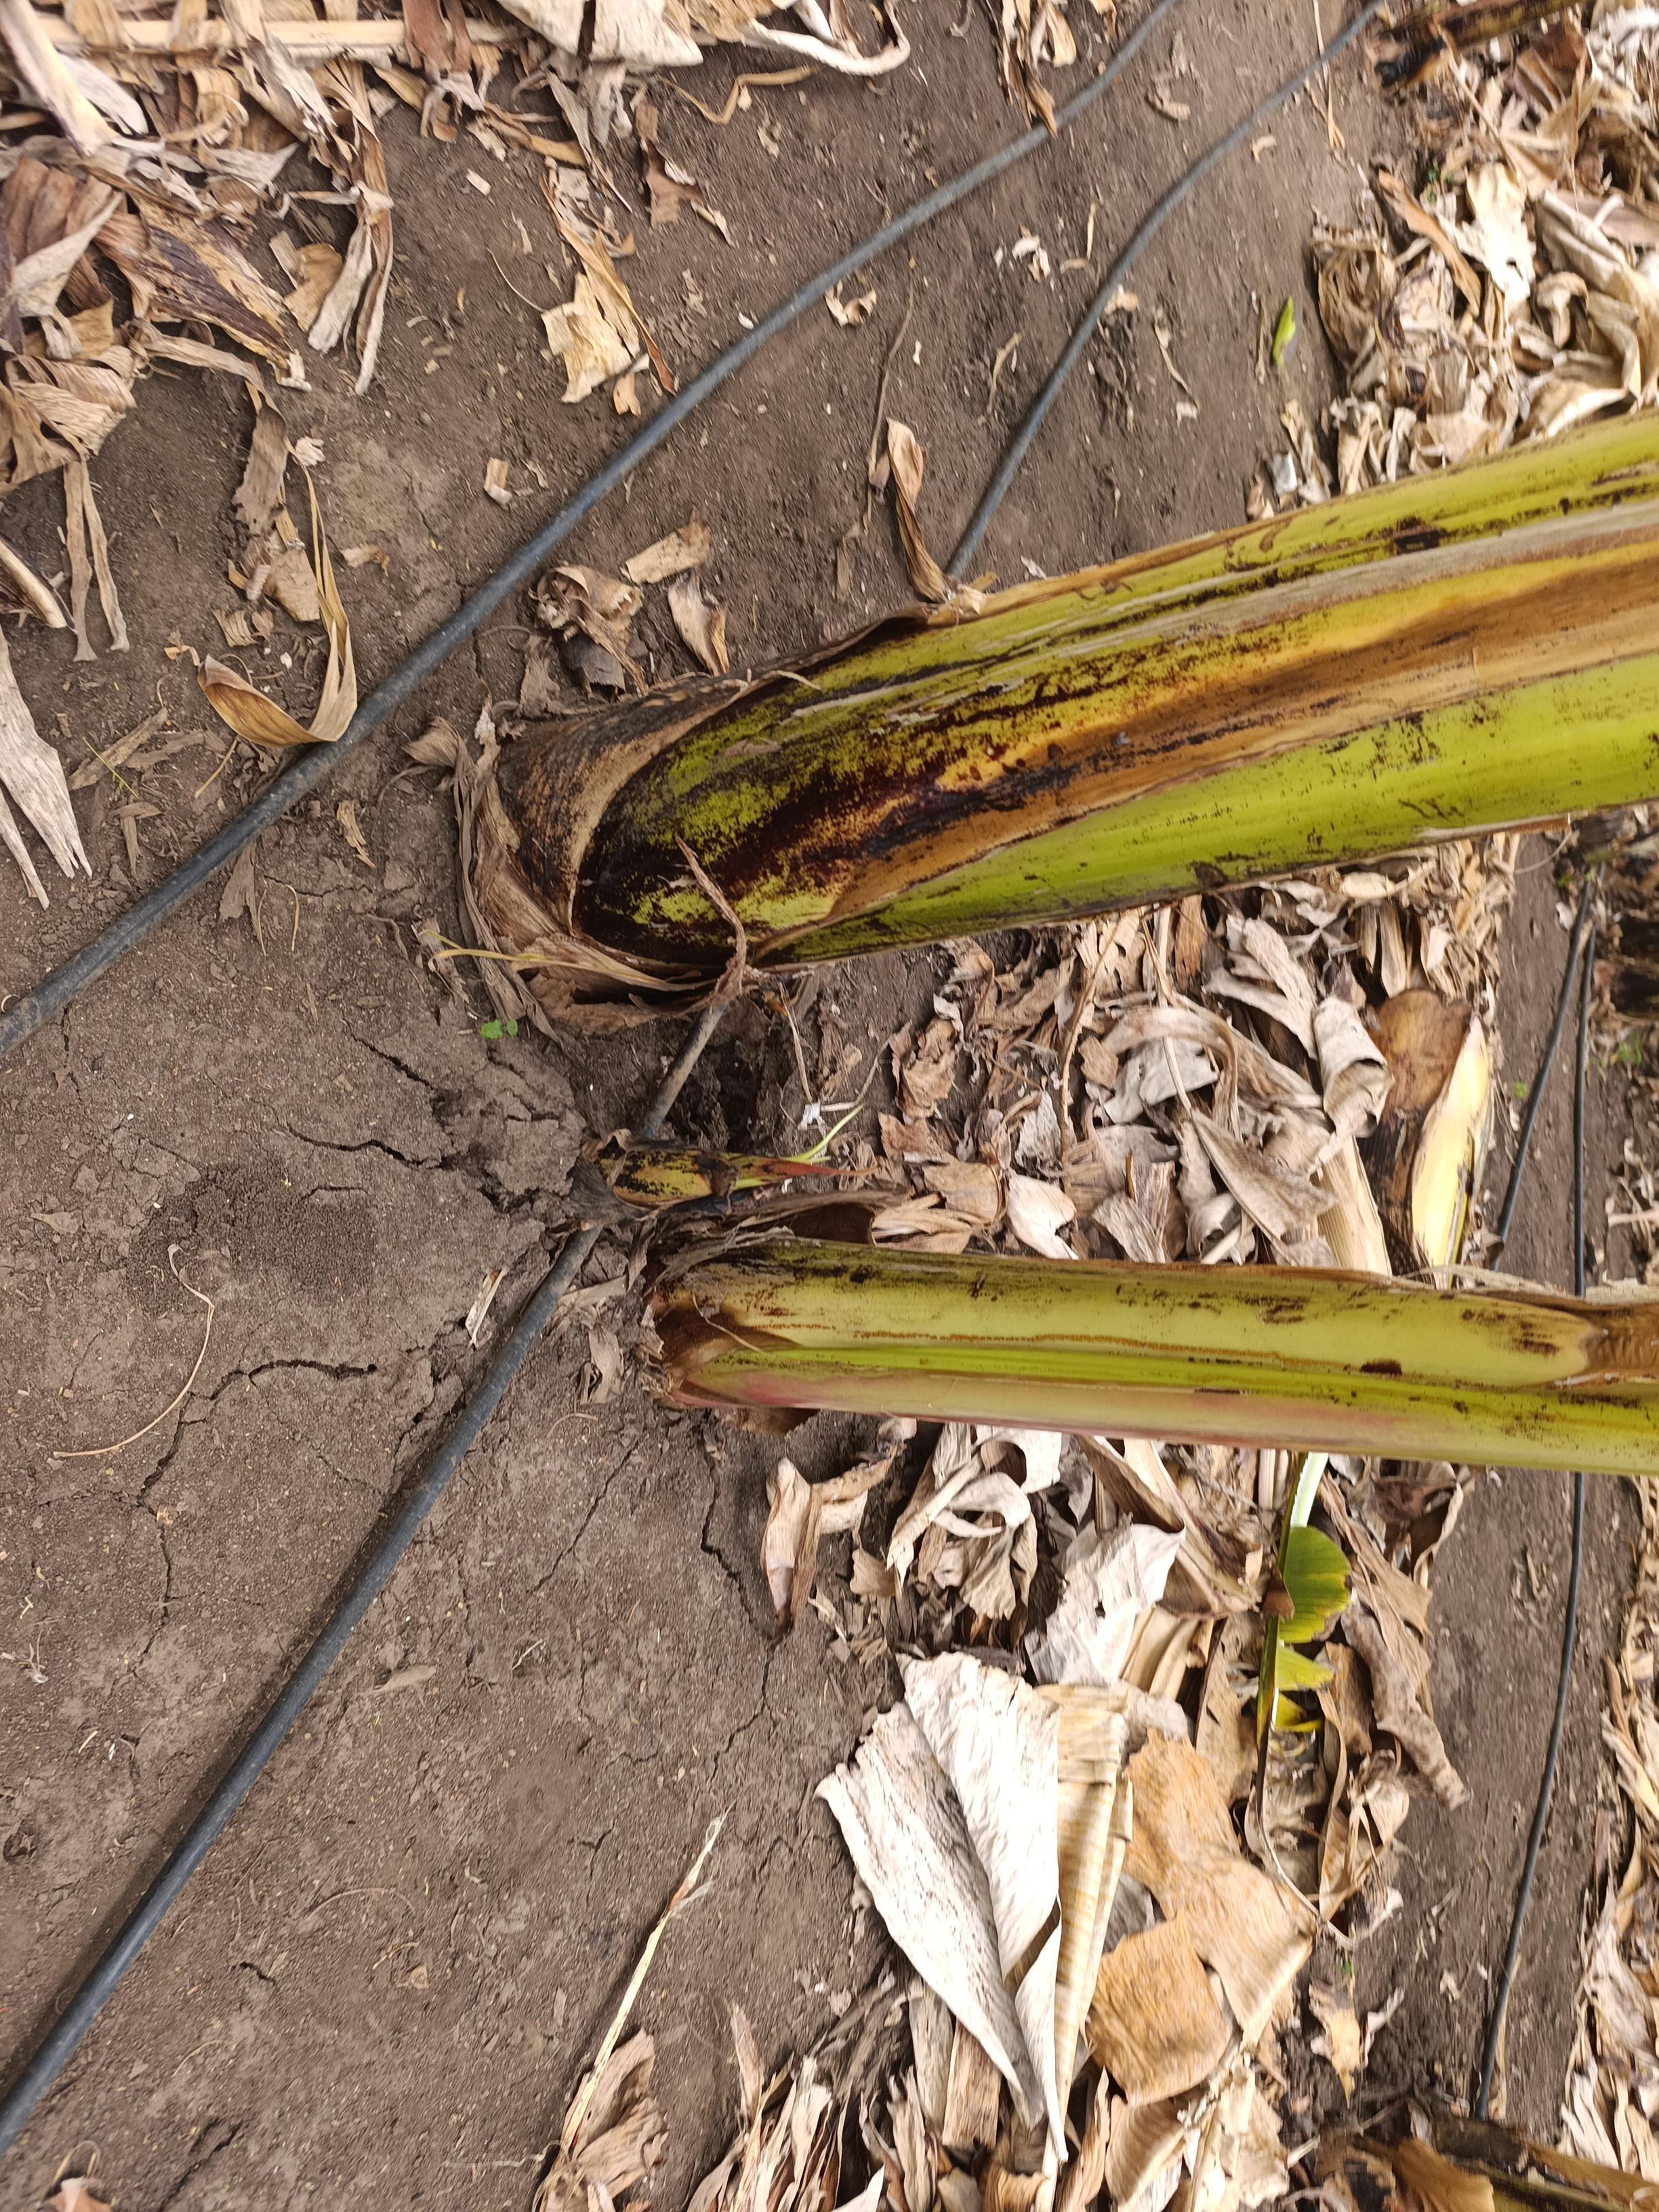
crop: banana
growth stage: emergence sucker
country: Tanzania
